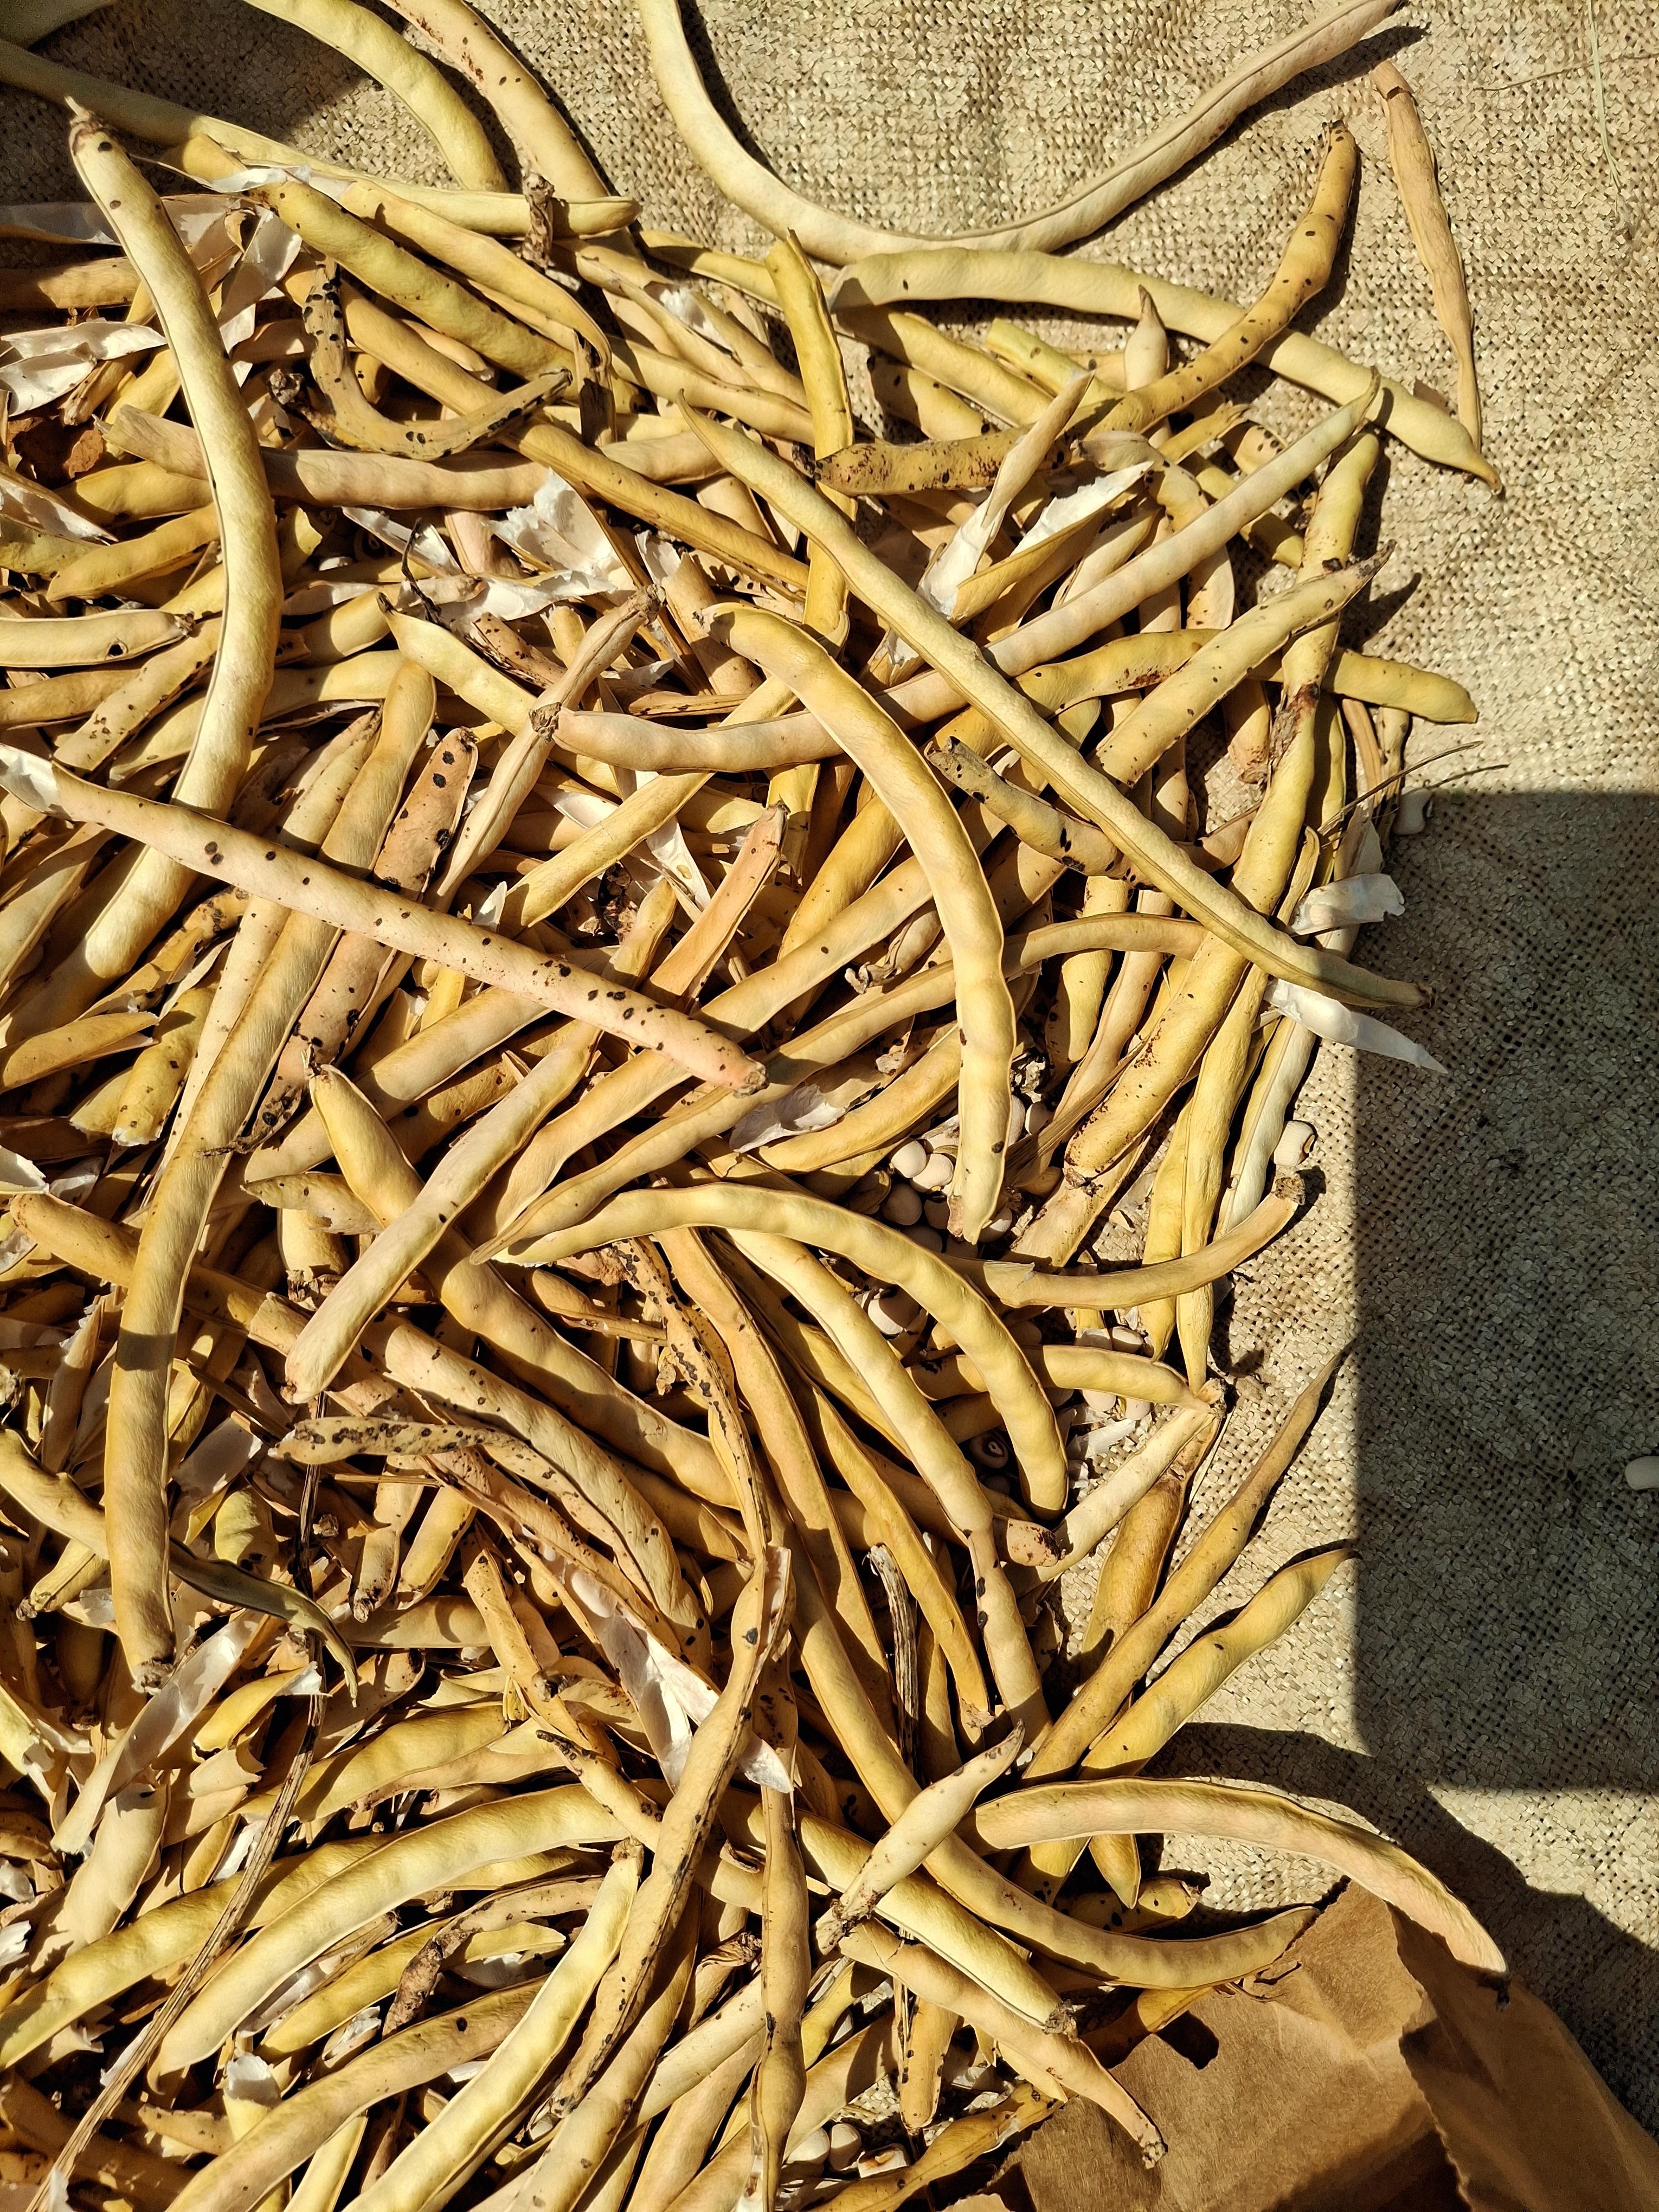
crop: cowpea
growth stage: harvest
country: Nigeria
